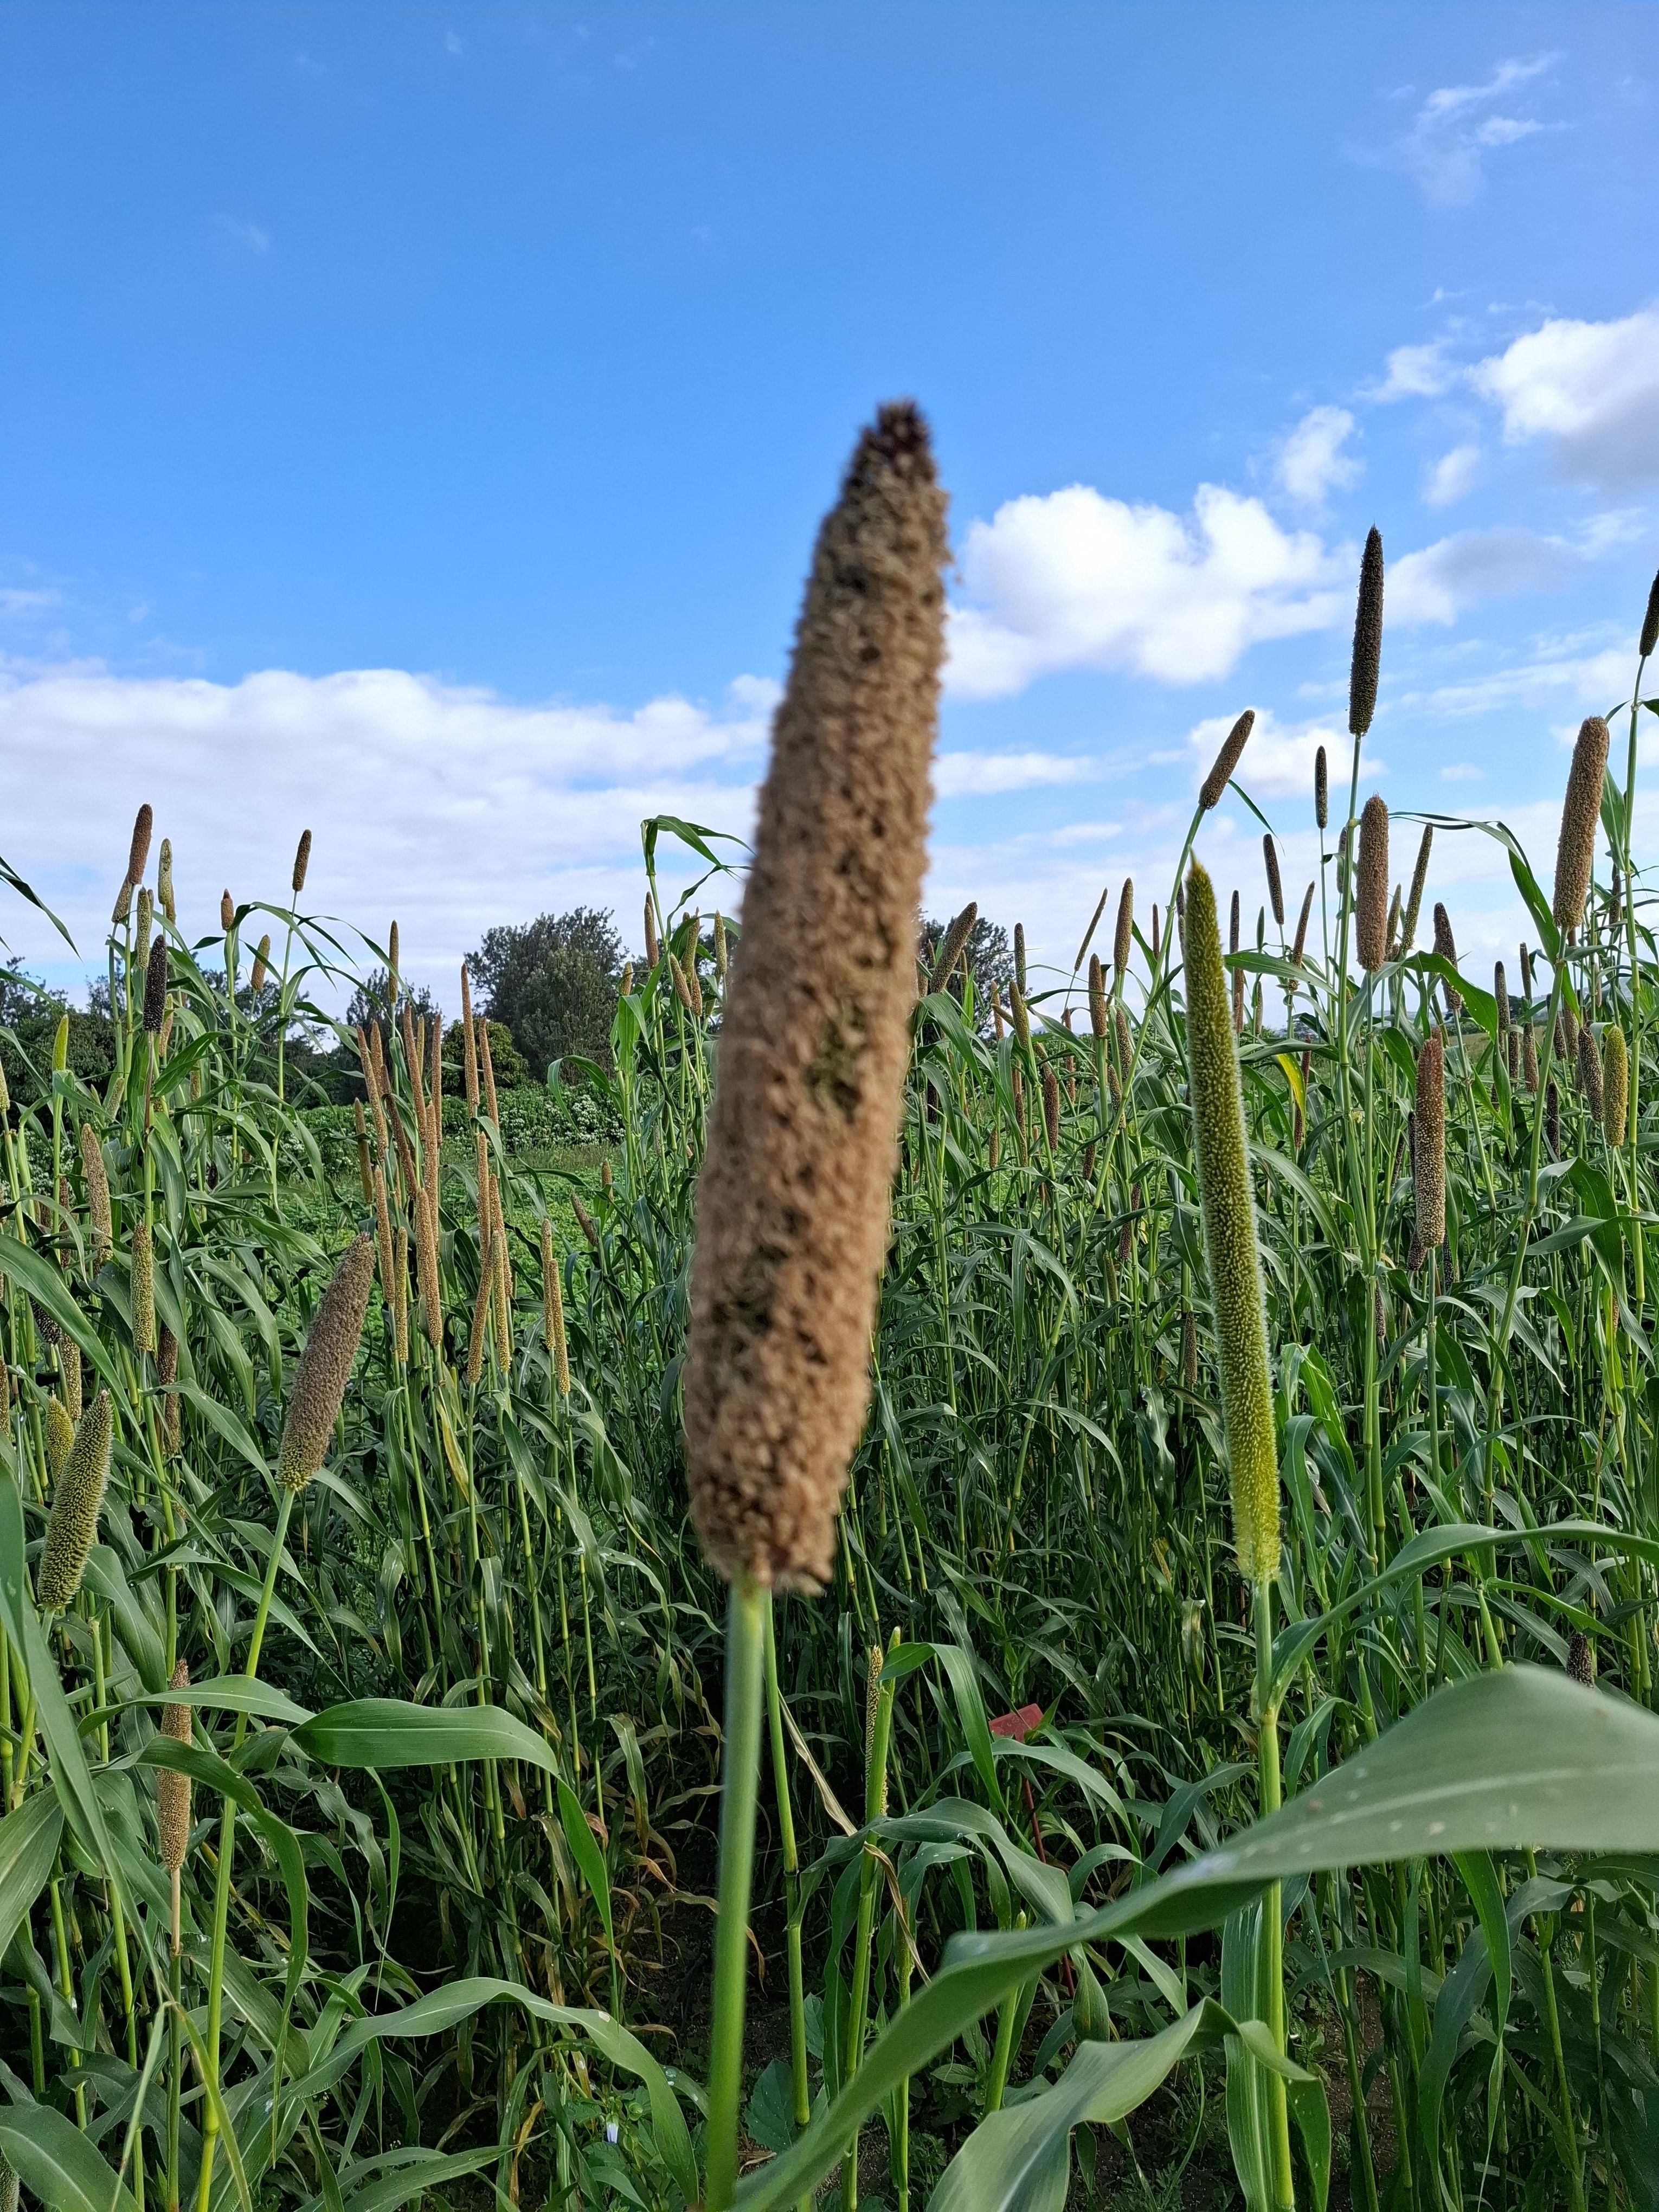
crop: sorghum
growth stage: harvest maturity
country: Tanzania
